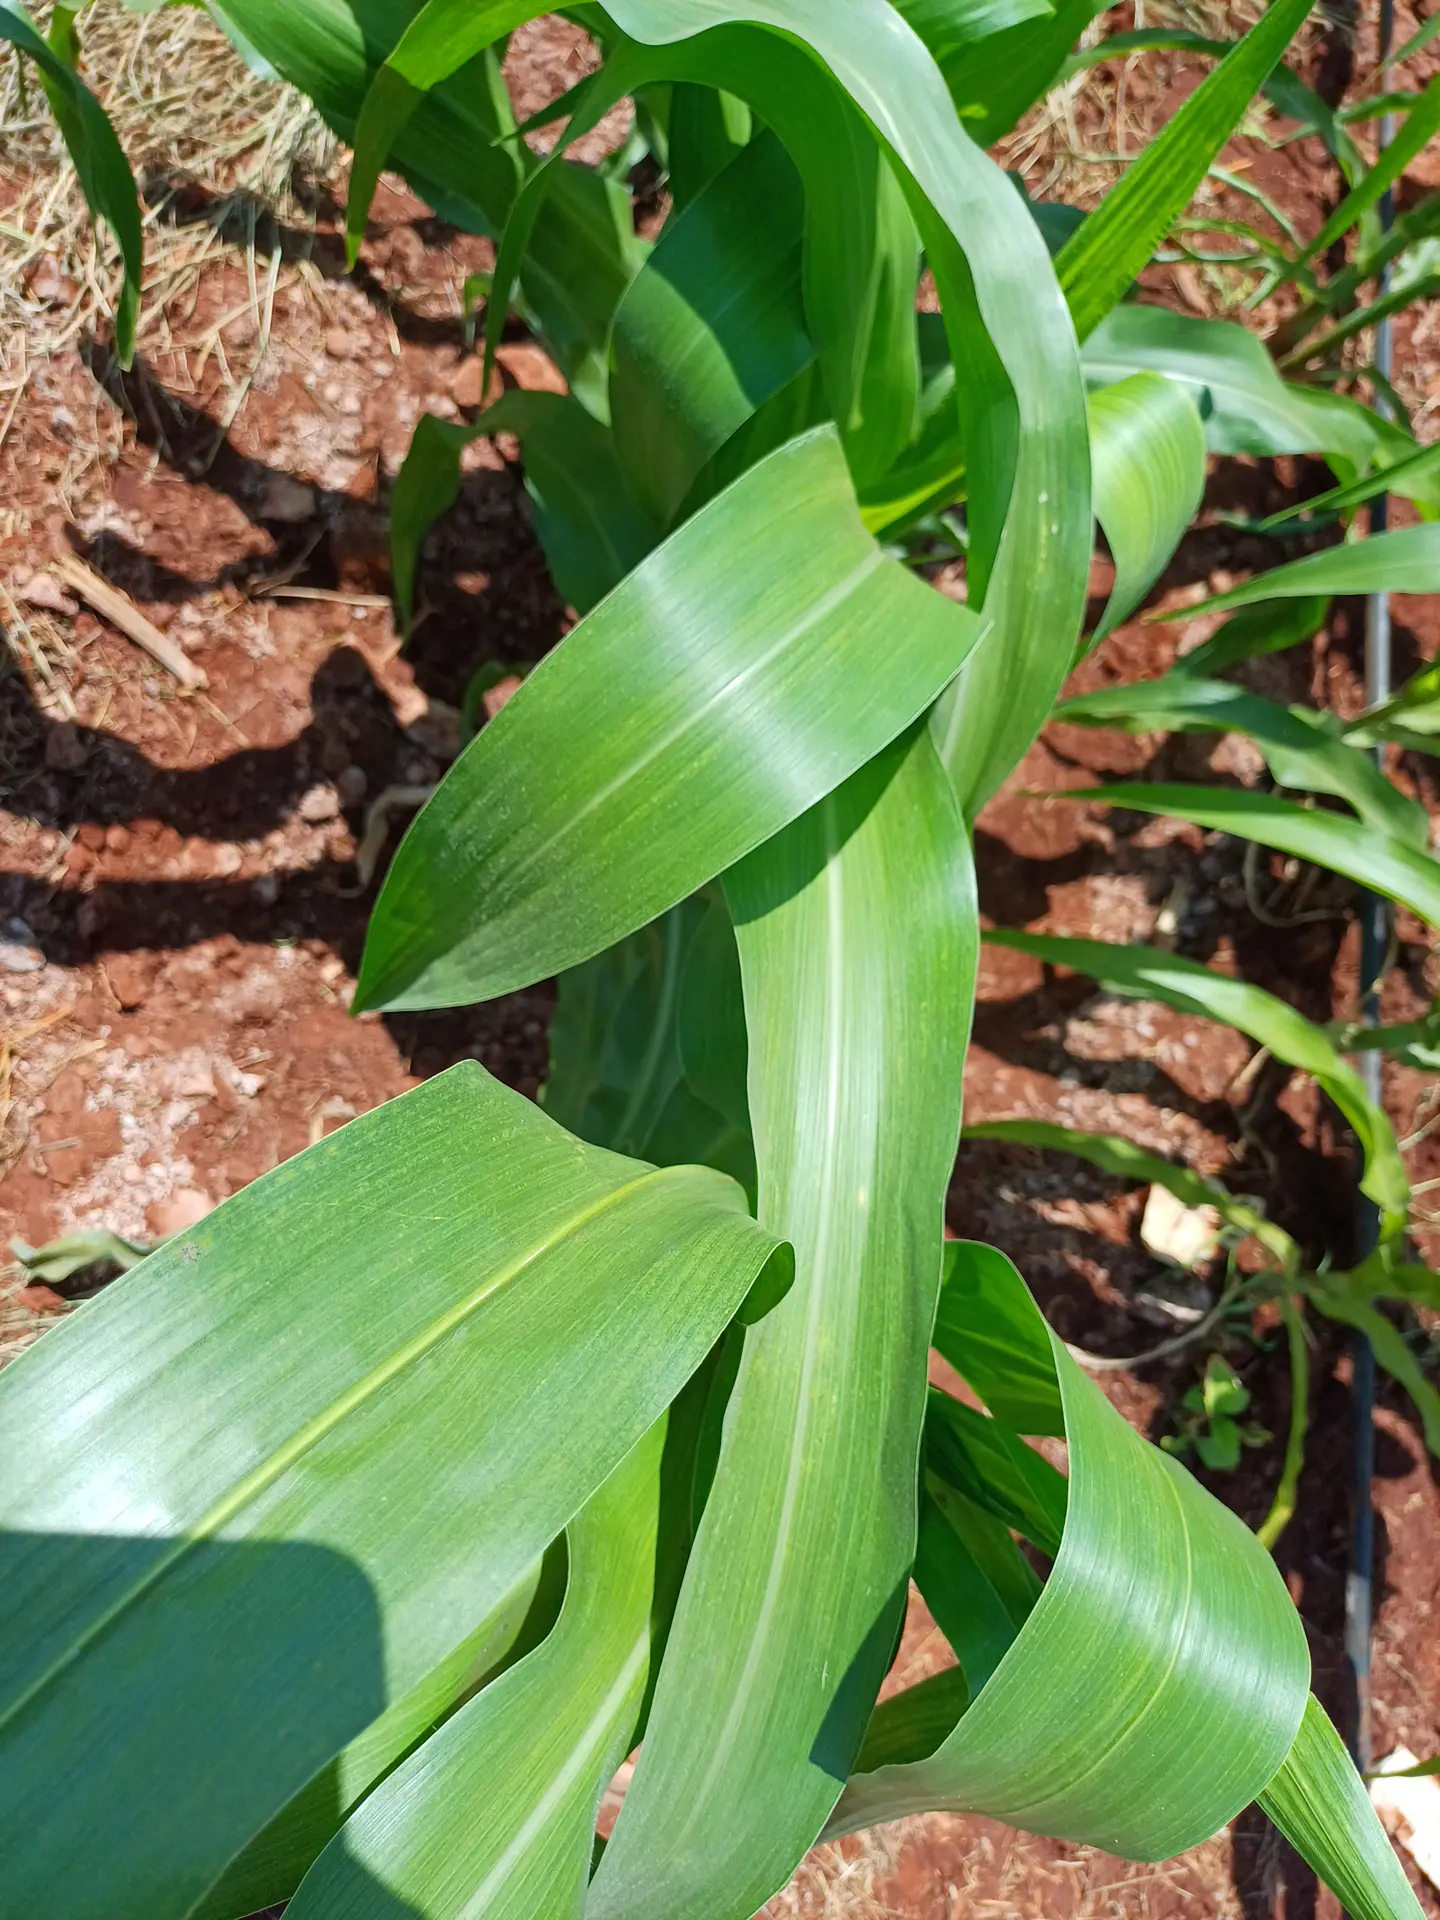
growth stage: vegetative
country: Kenya
